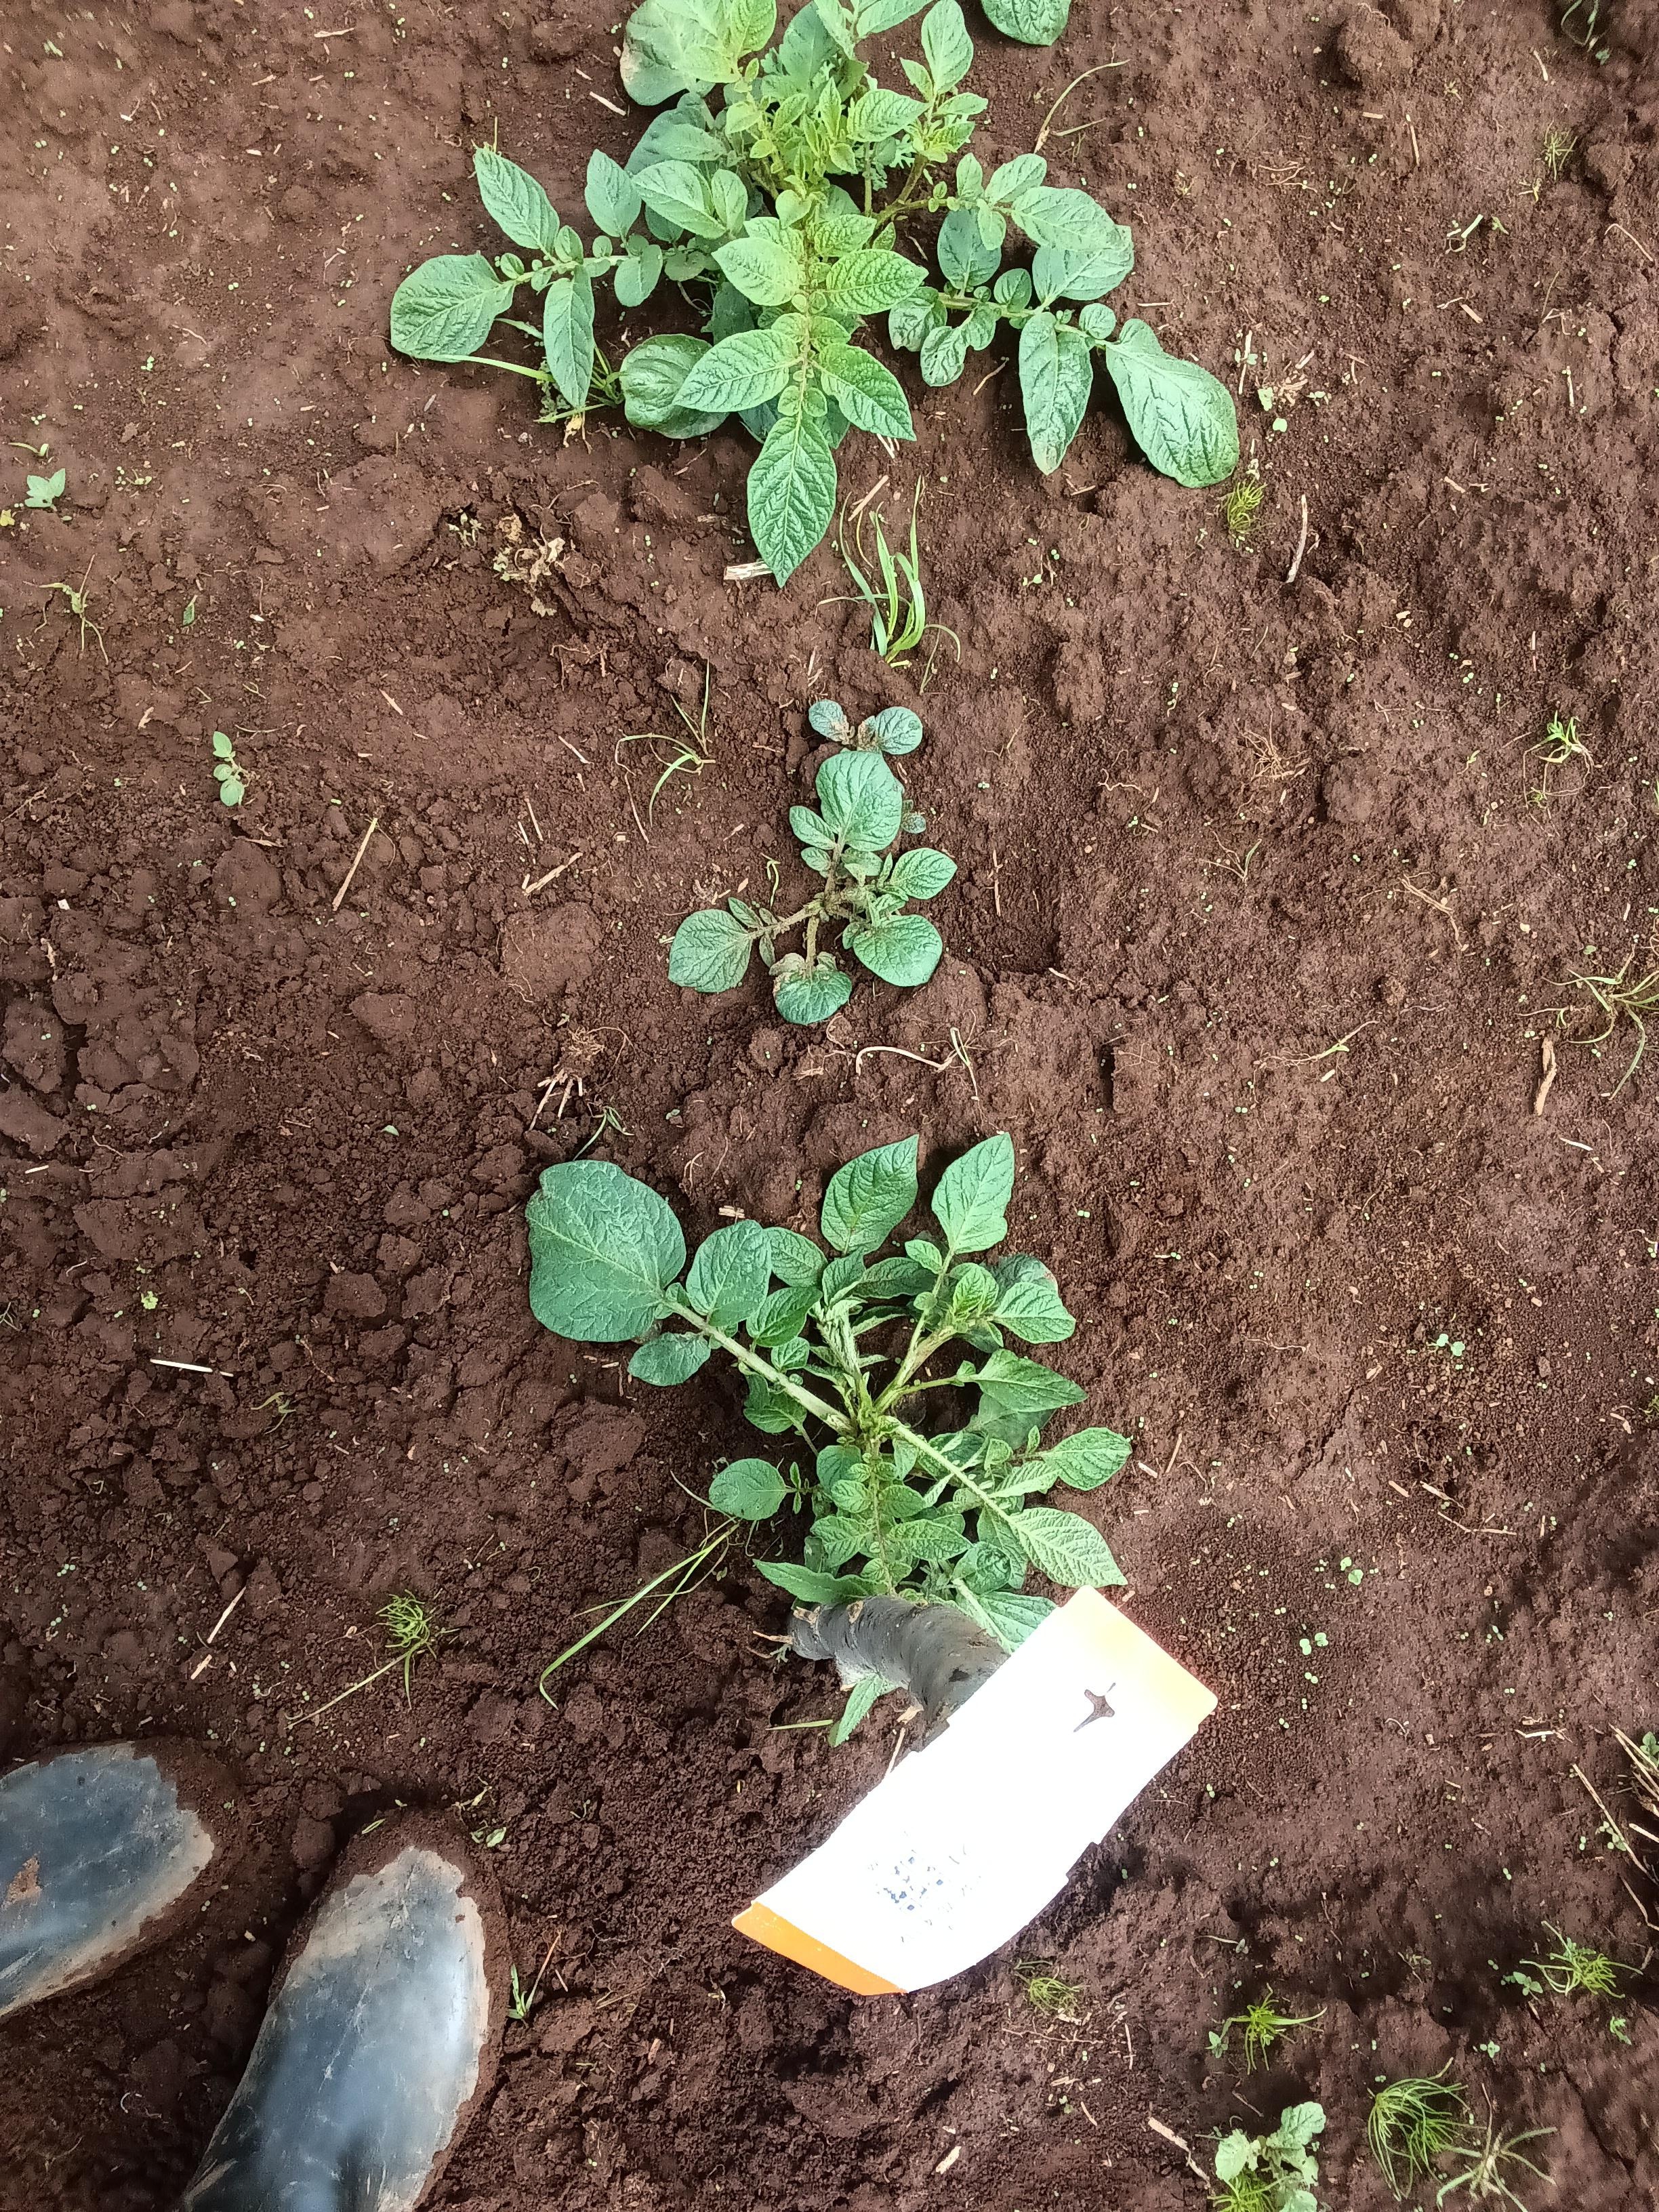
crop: potato
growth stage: vegetative
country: Kenya
